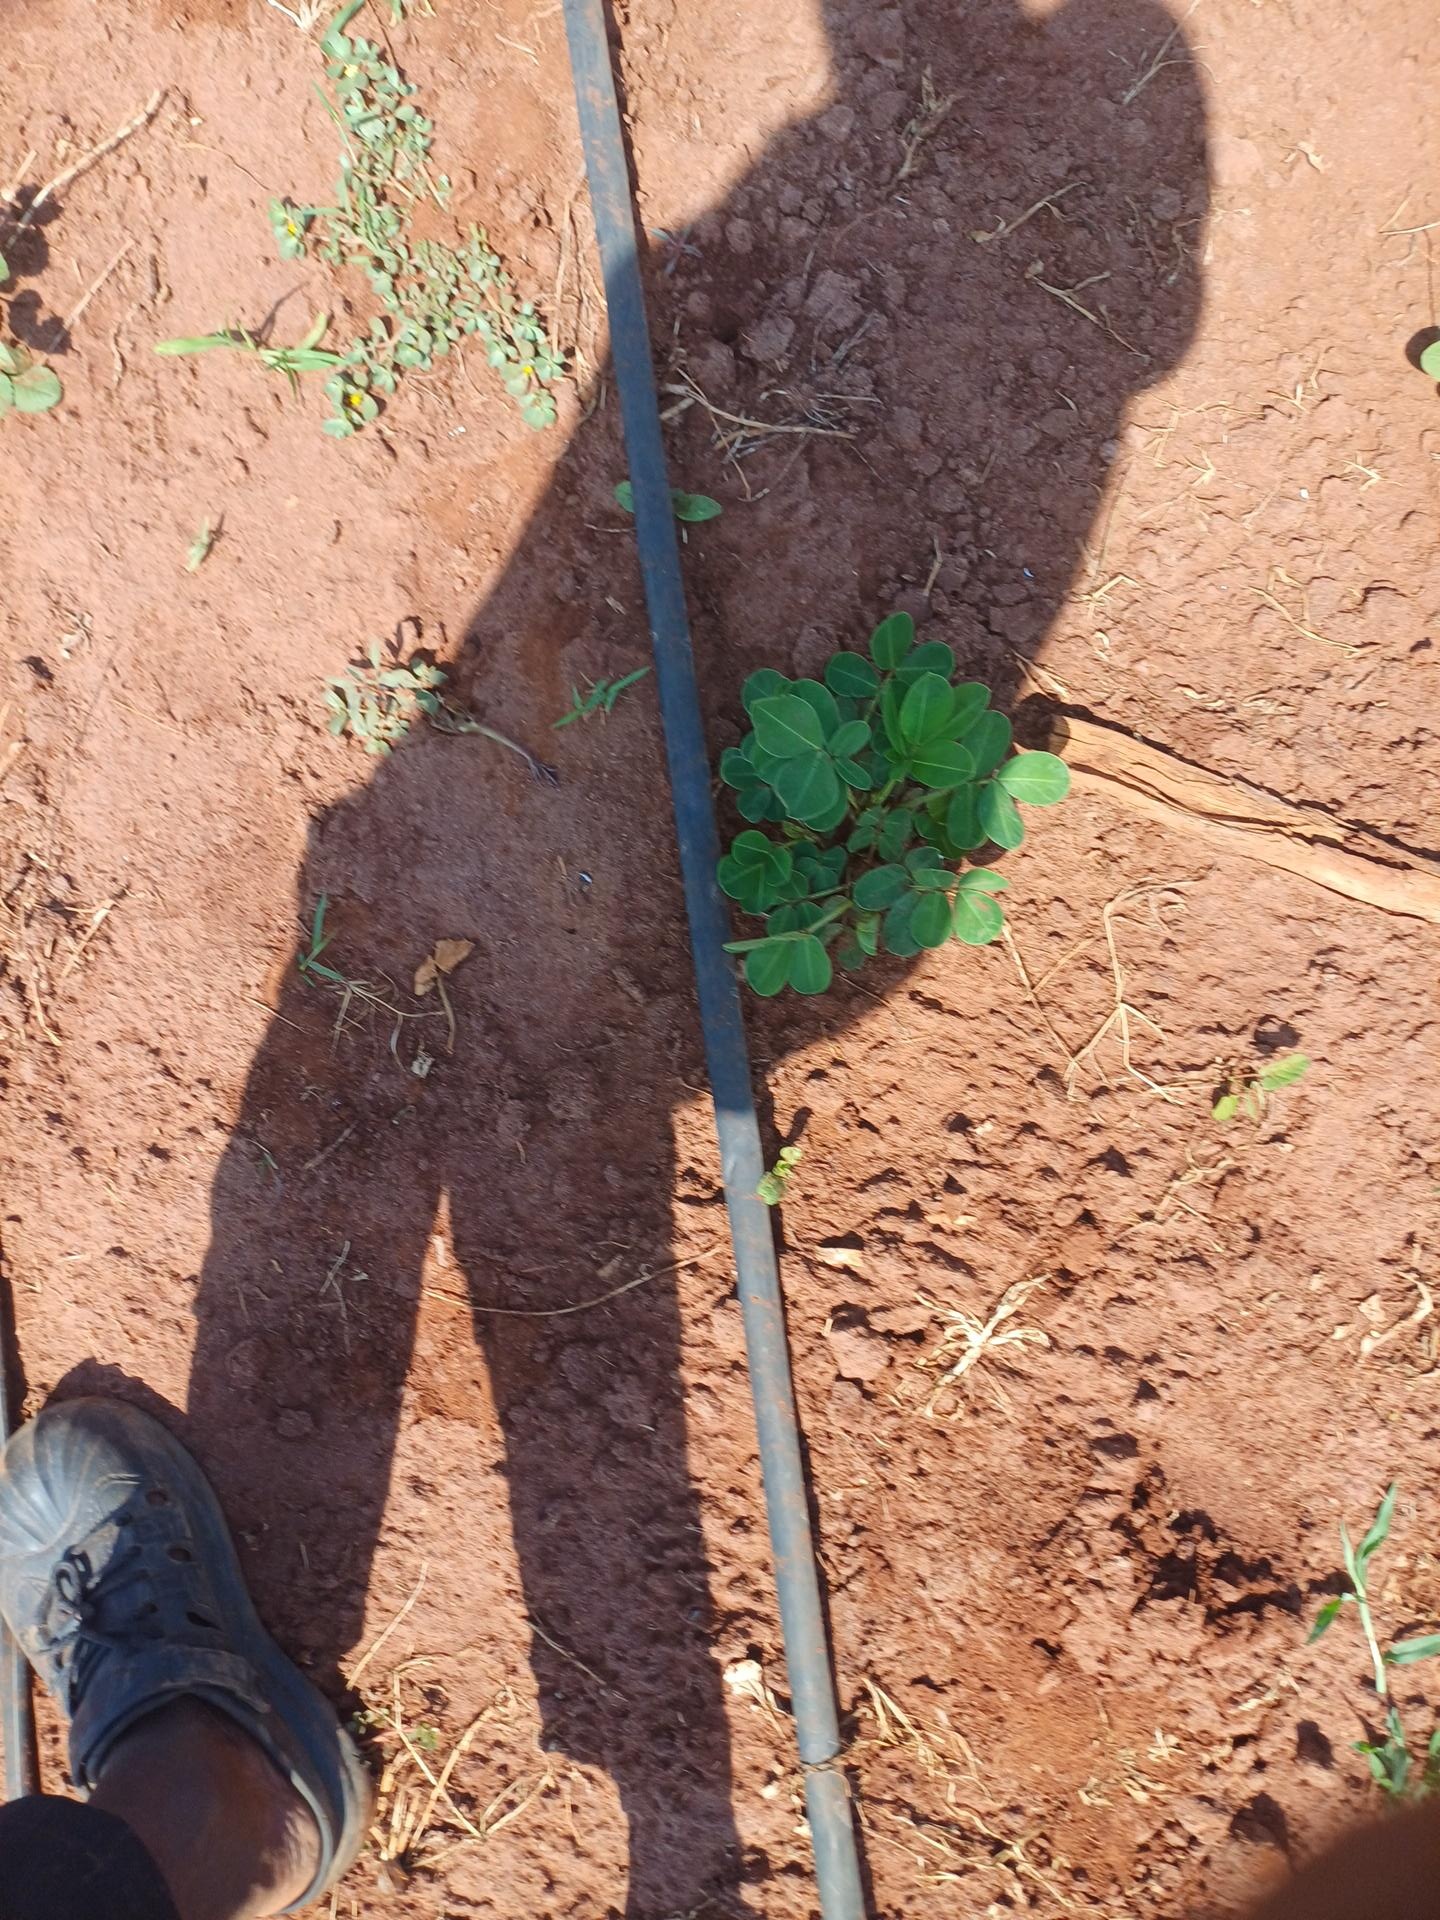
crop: groundnut
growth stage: vegetative
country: Kenya
